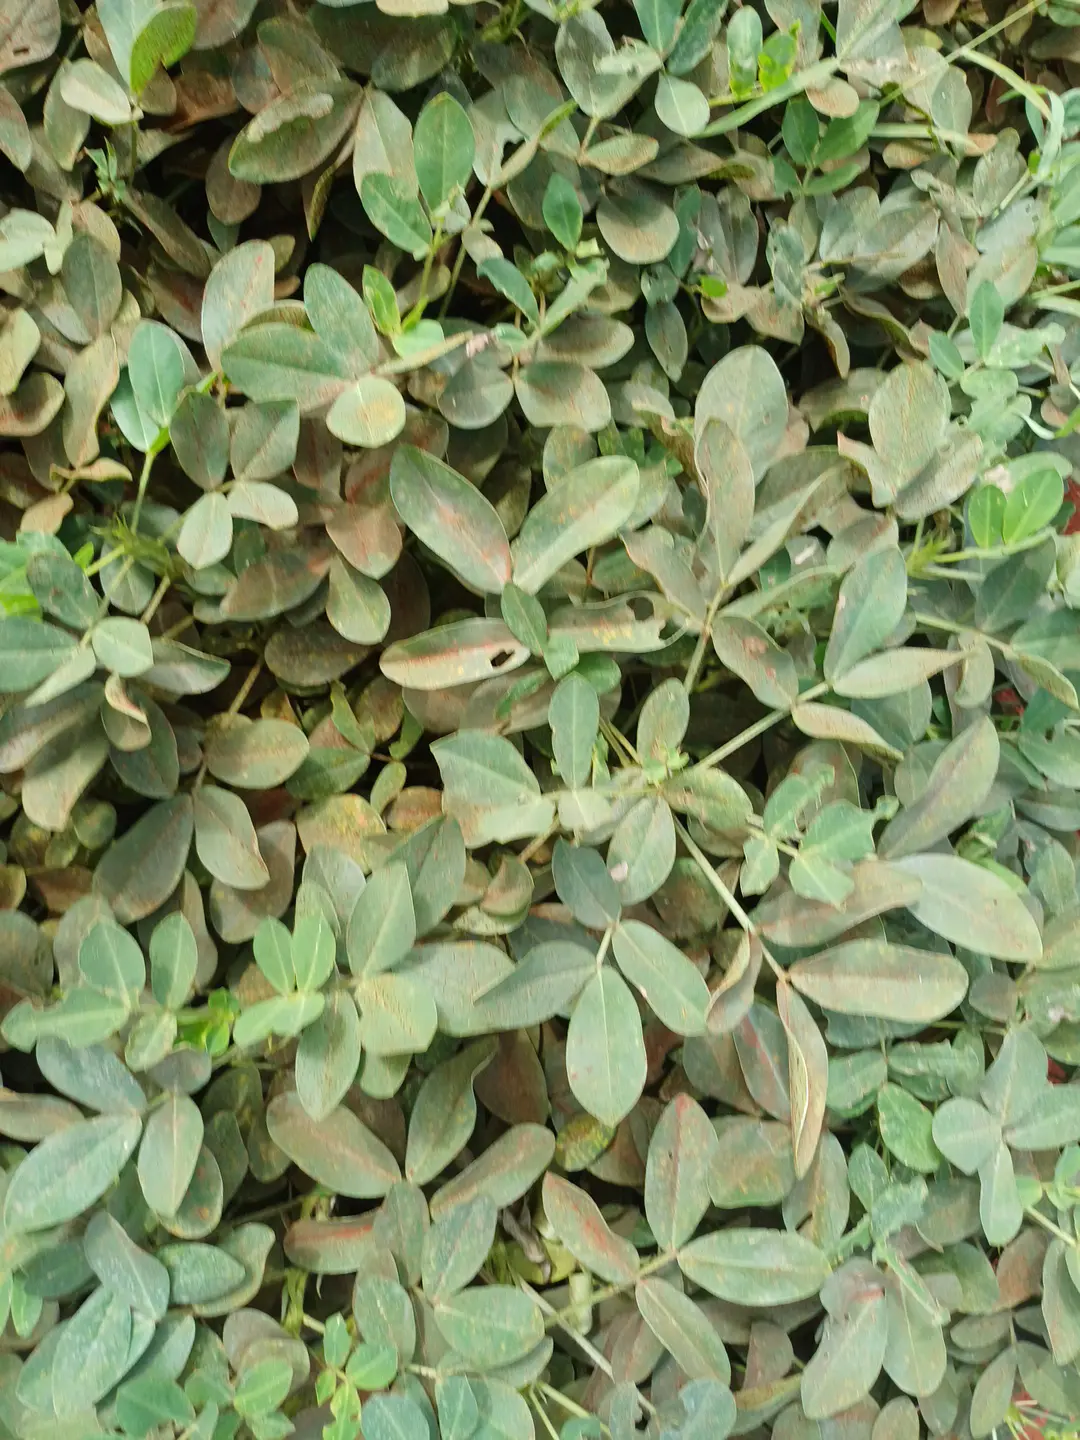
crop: groundnut
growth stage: pegging
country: Kenya
